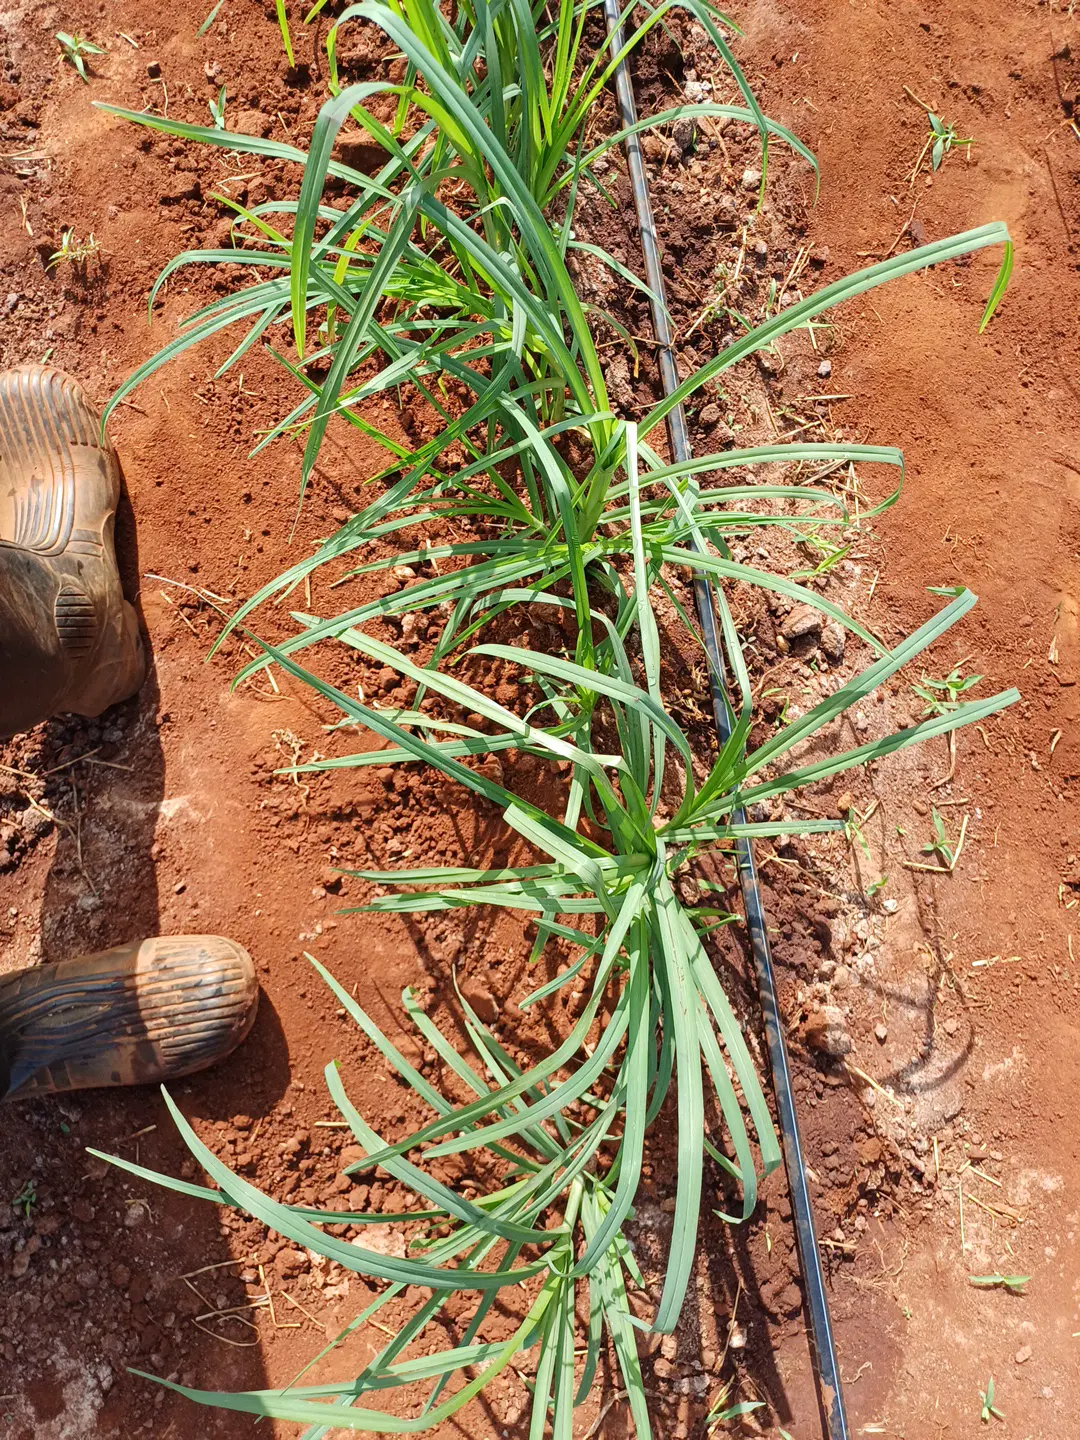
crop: finger millet
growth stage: elongation stem
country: Kenya
